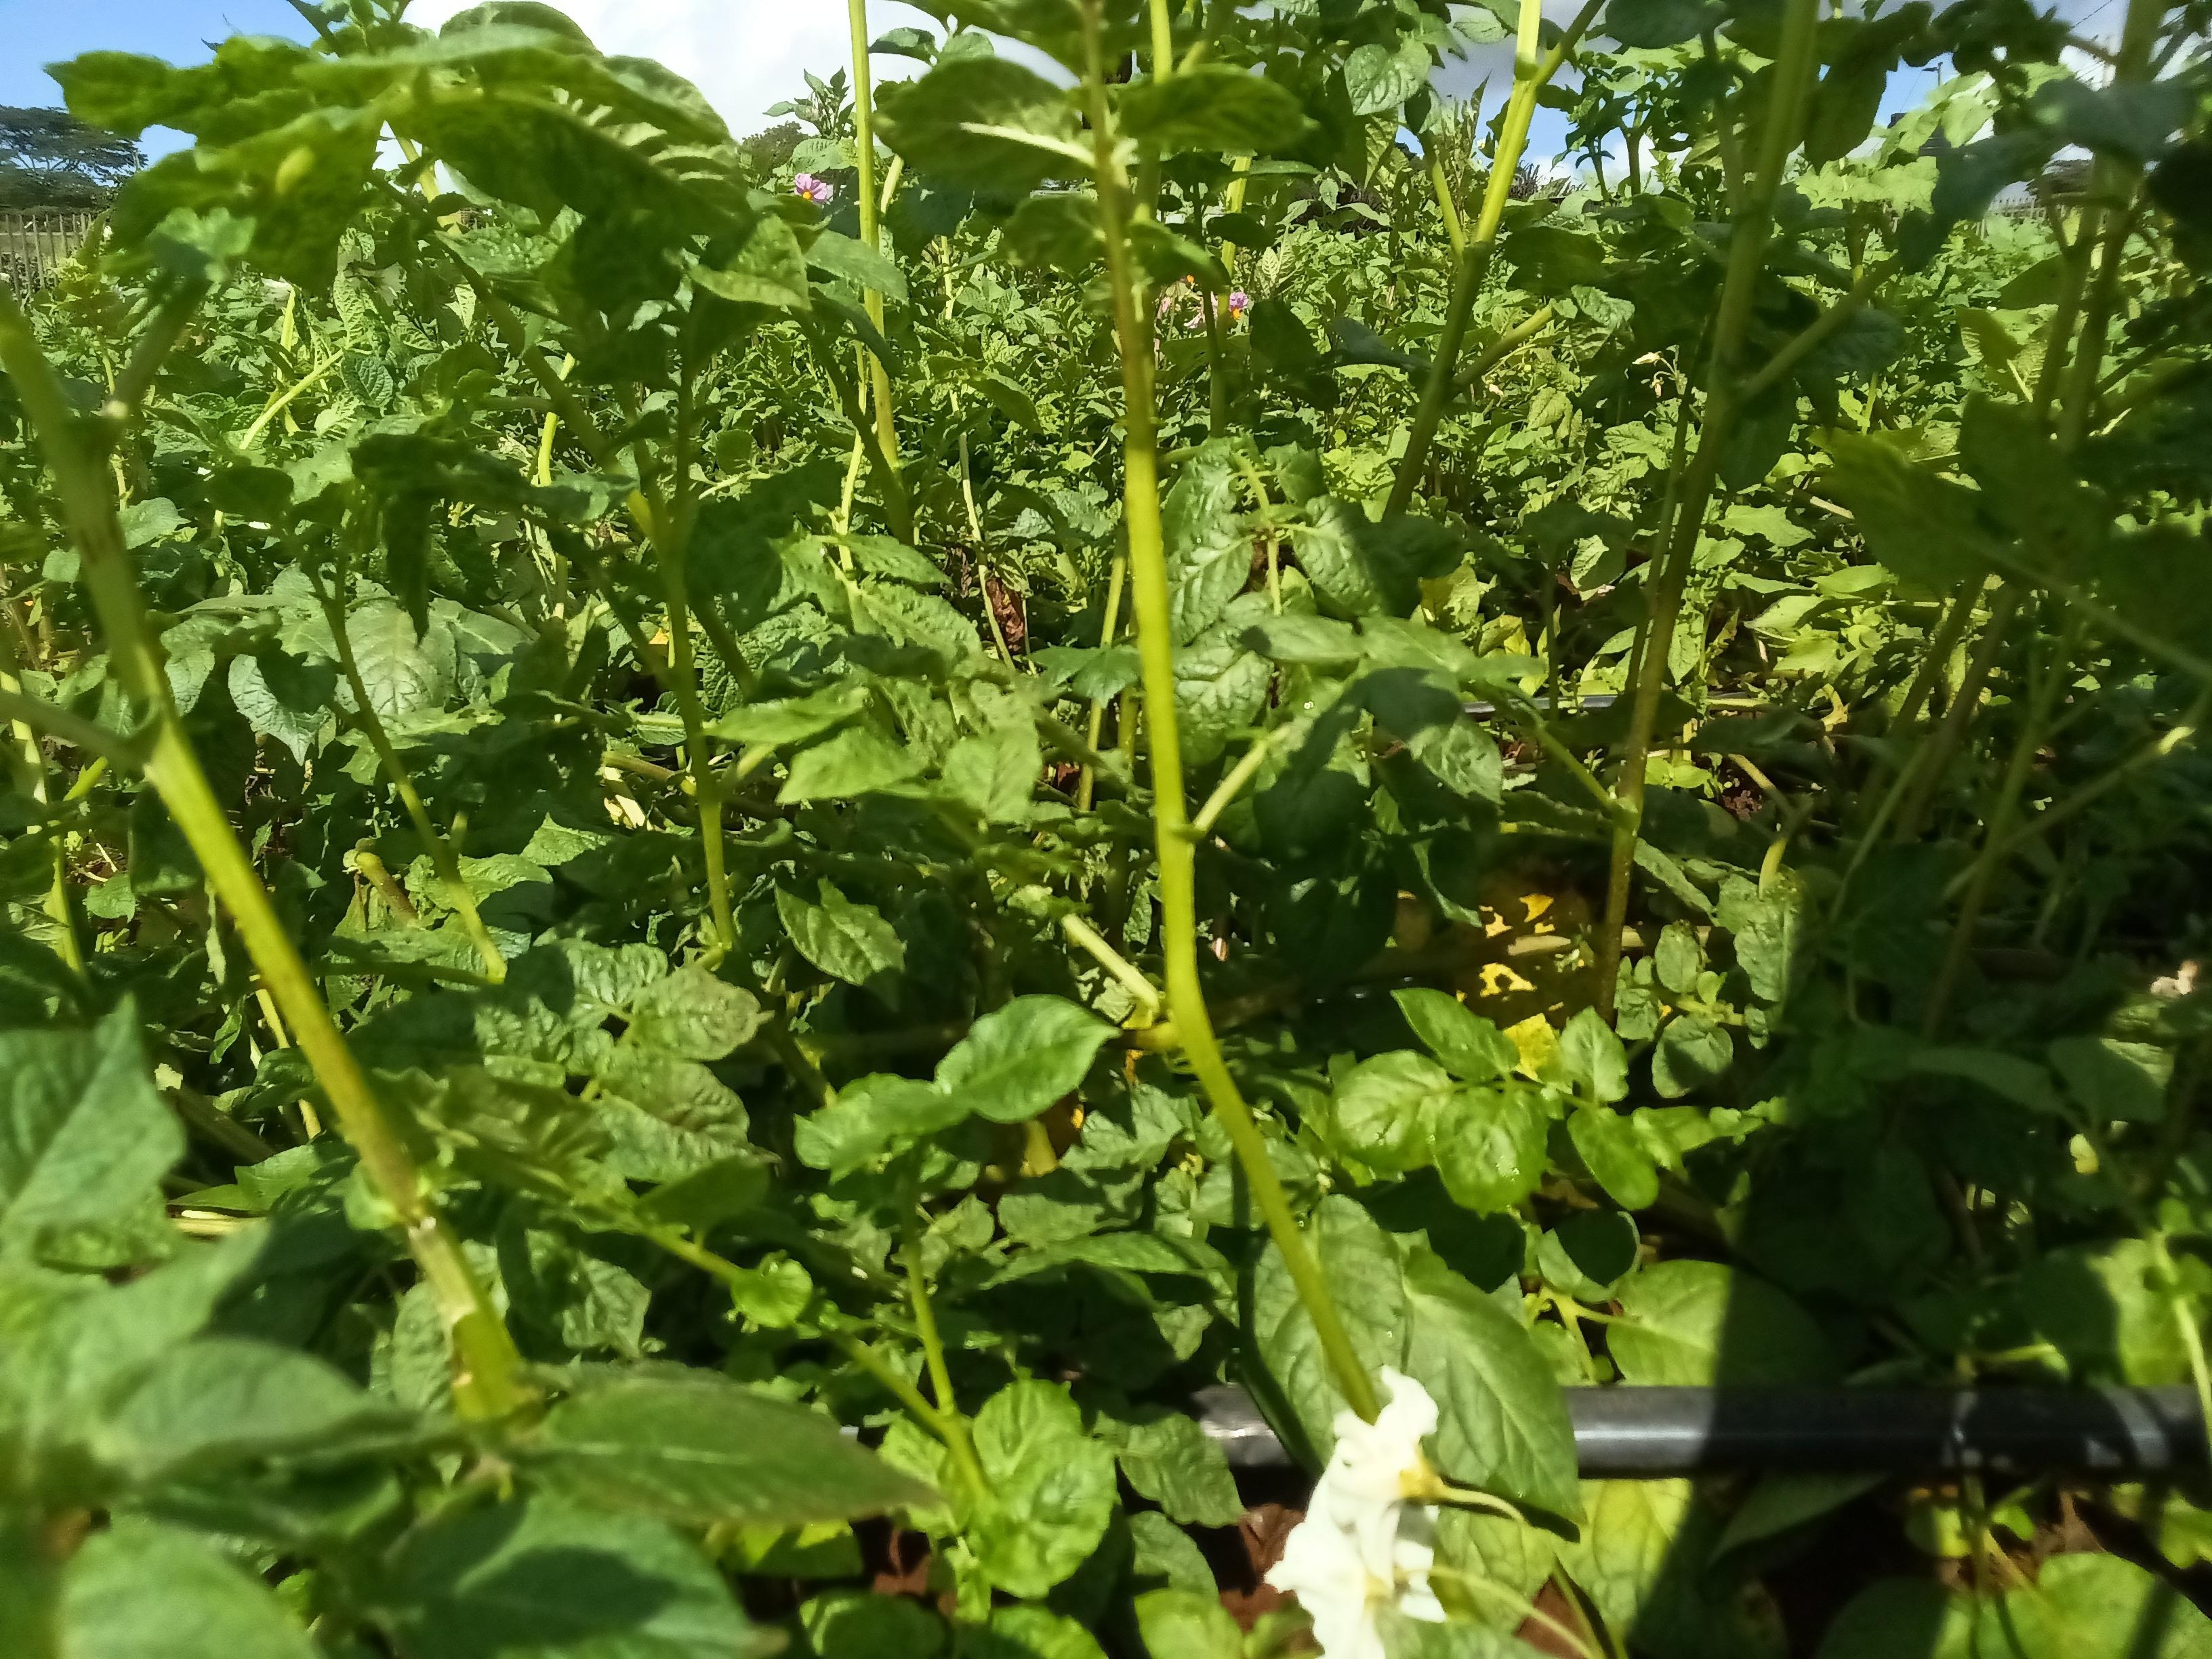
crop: potato
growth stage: vegetative
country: Kenya
